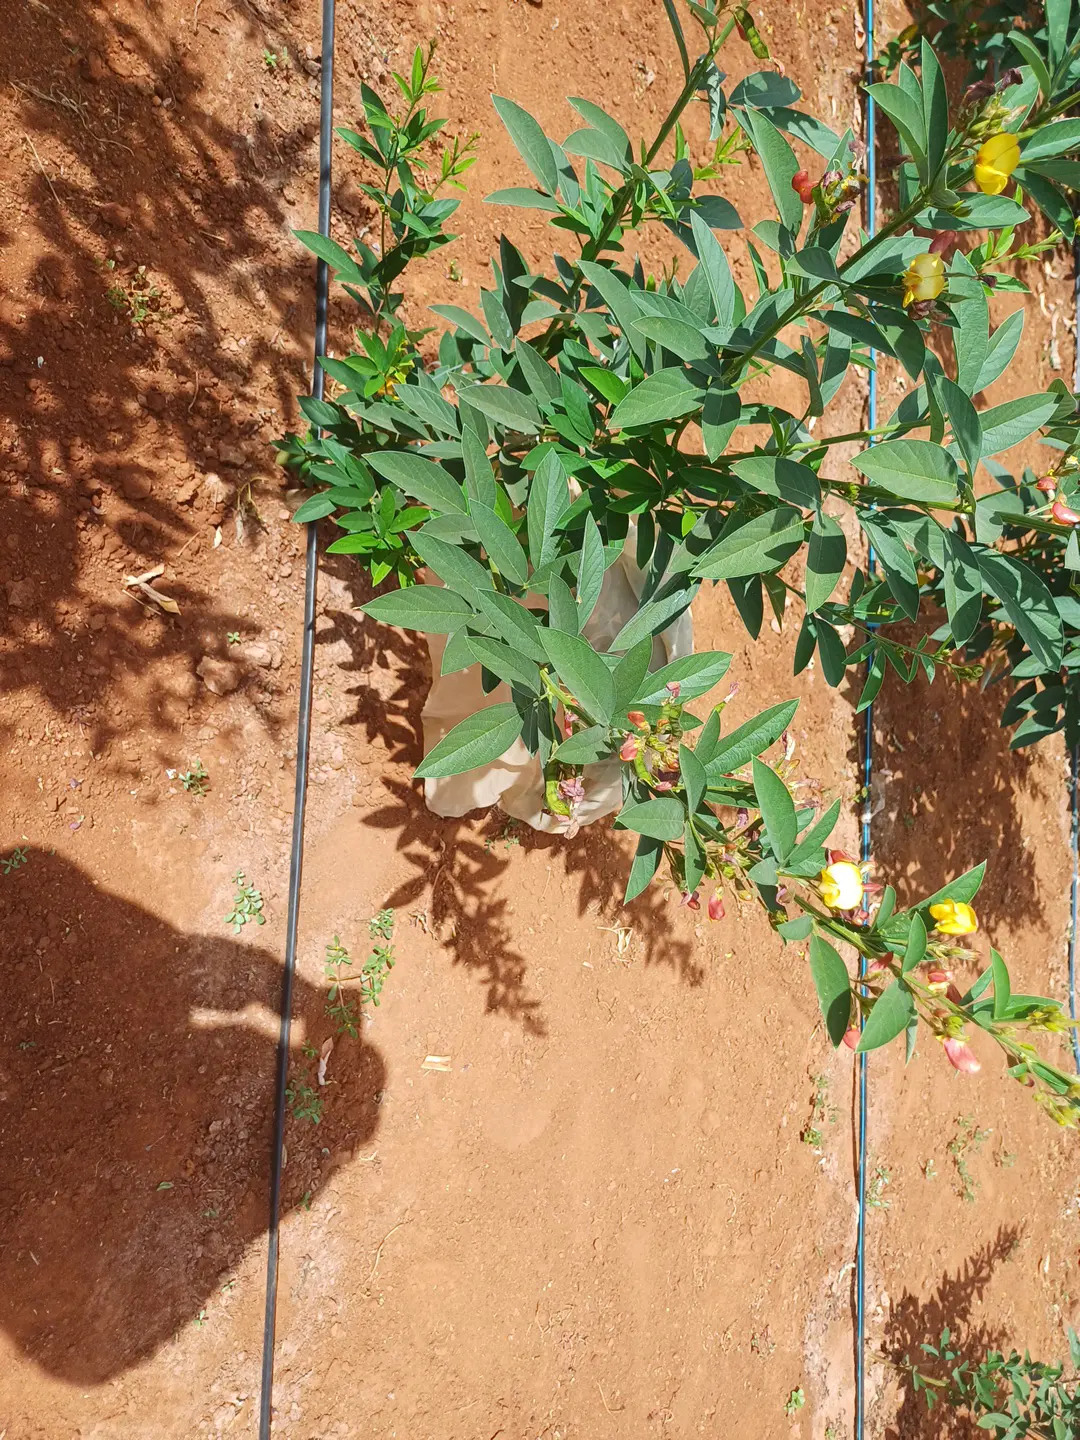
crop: pigeonpea
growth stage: development pod
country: Kenya
